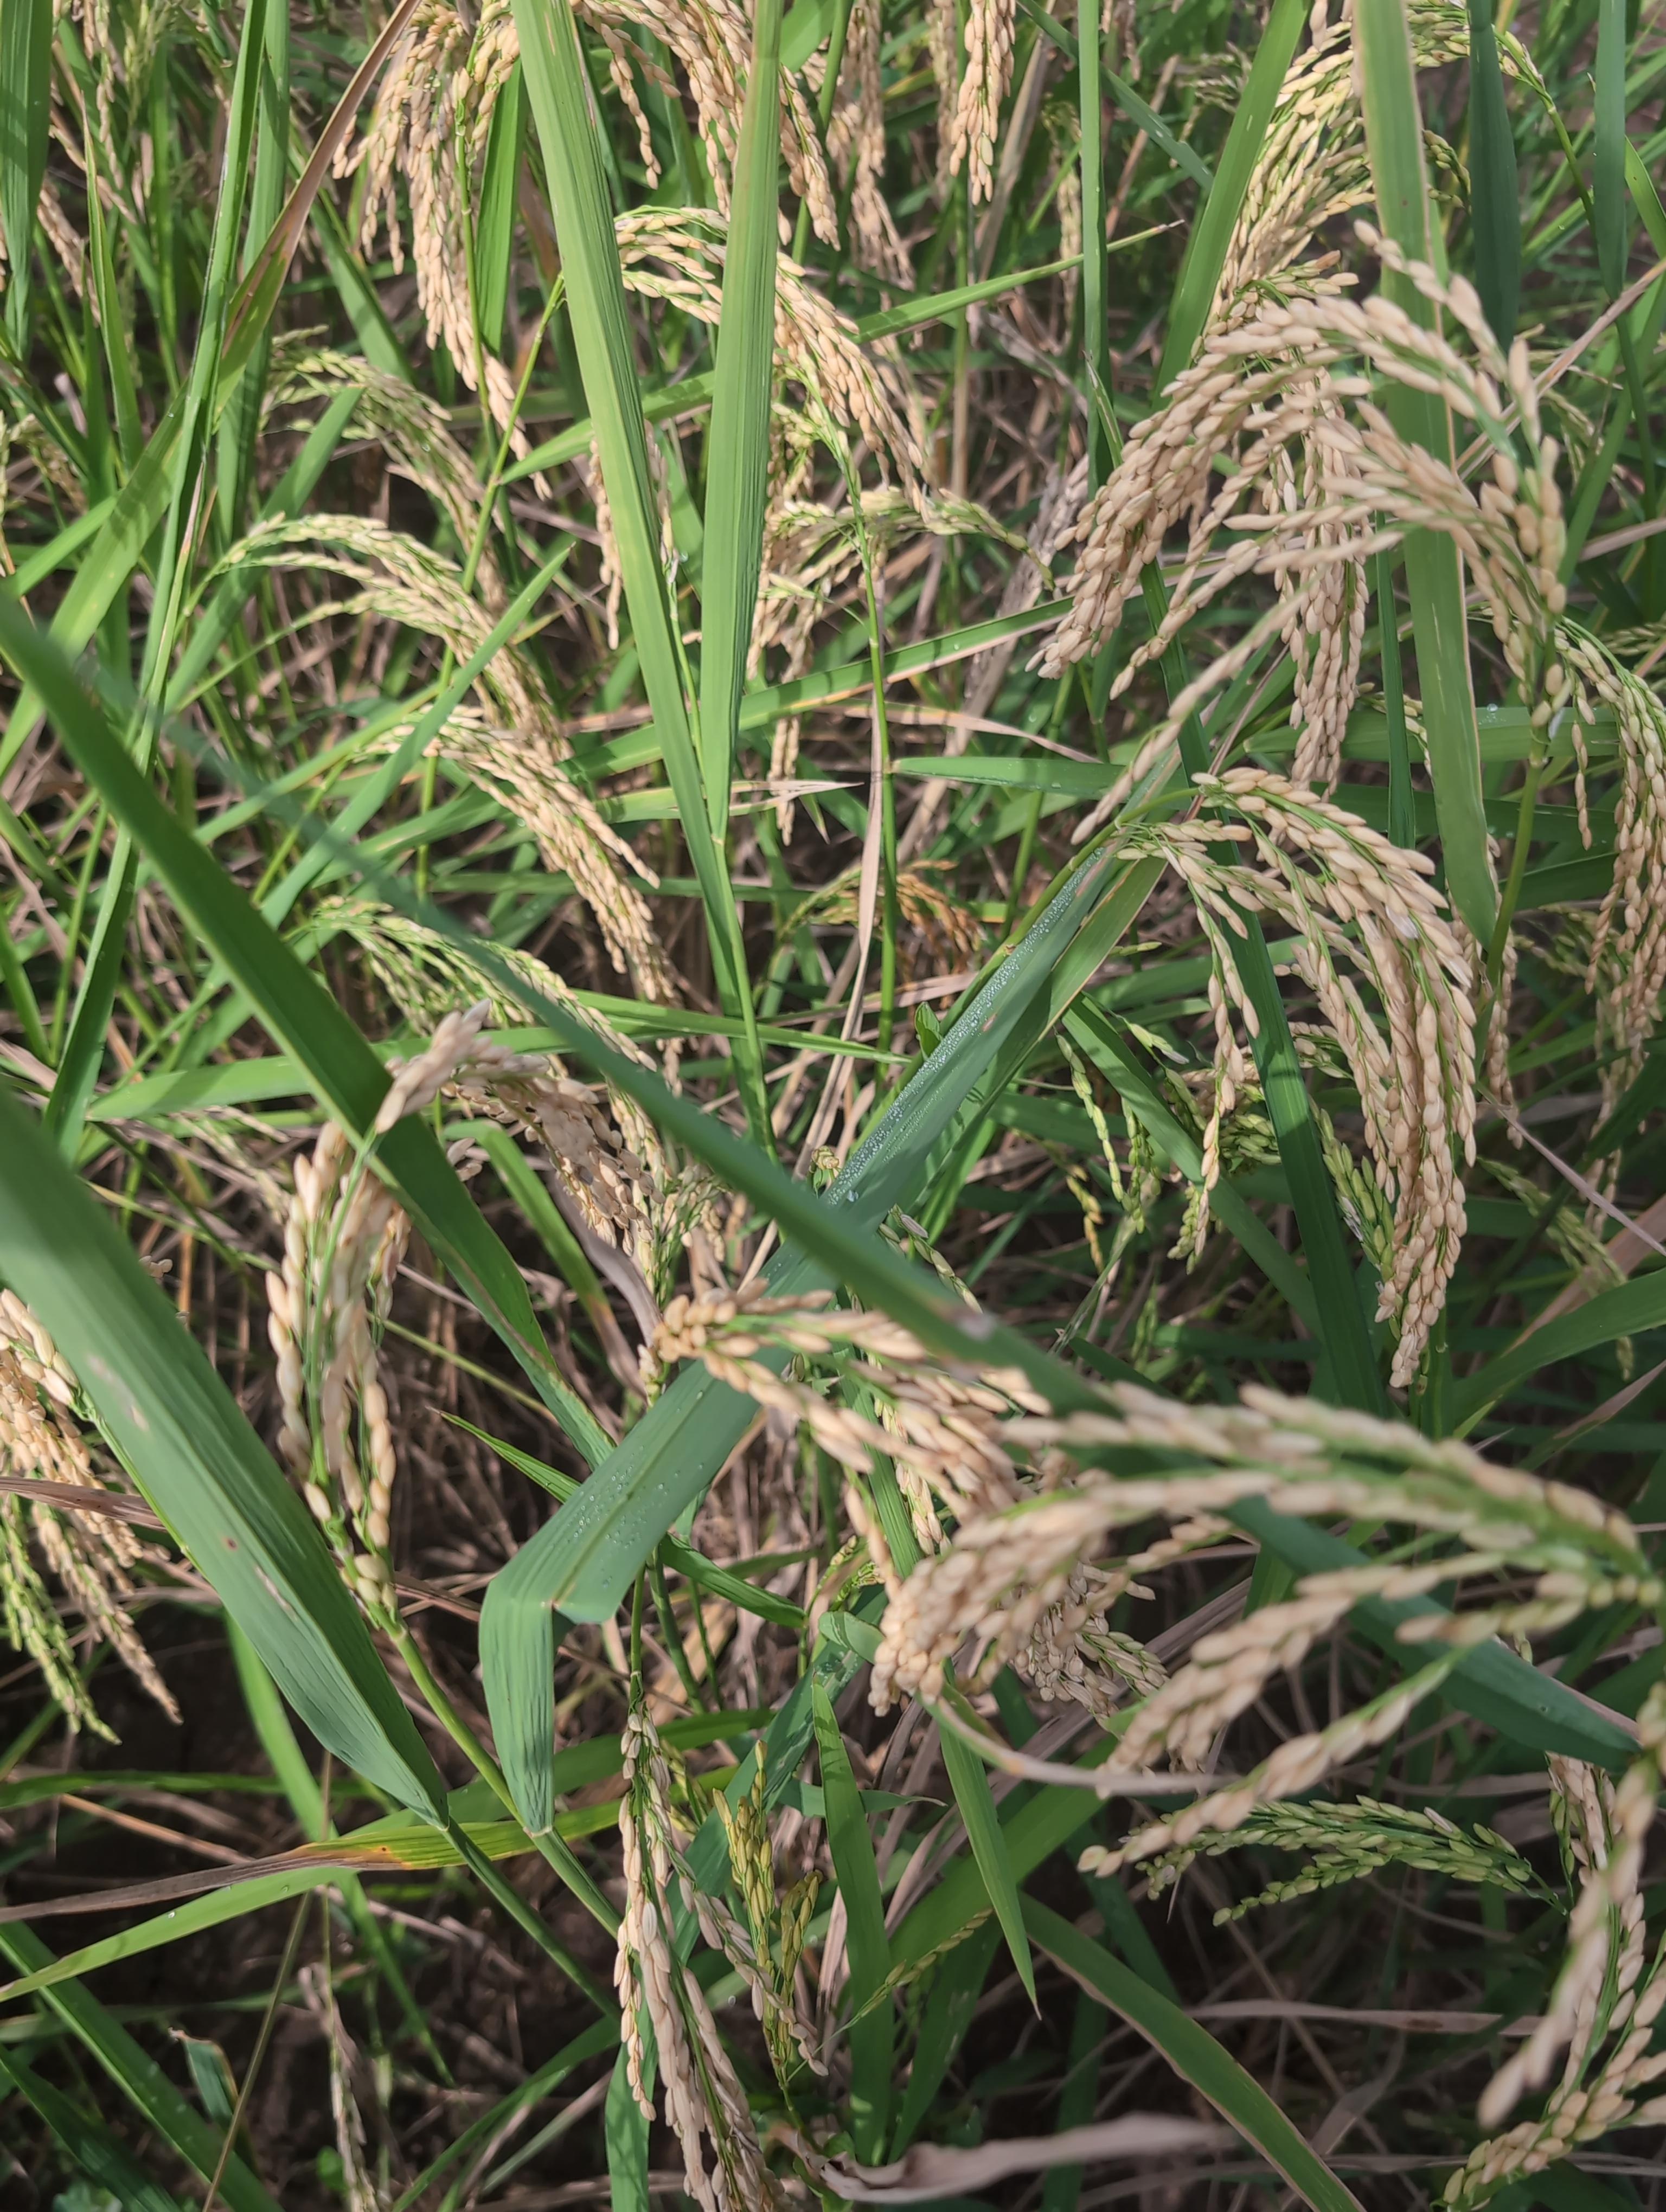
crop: rice
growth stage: ripening
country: Côte d'Ivoire
